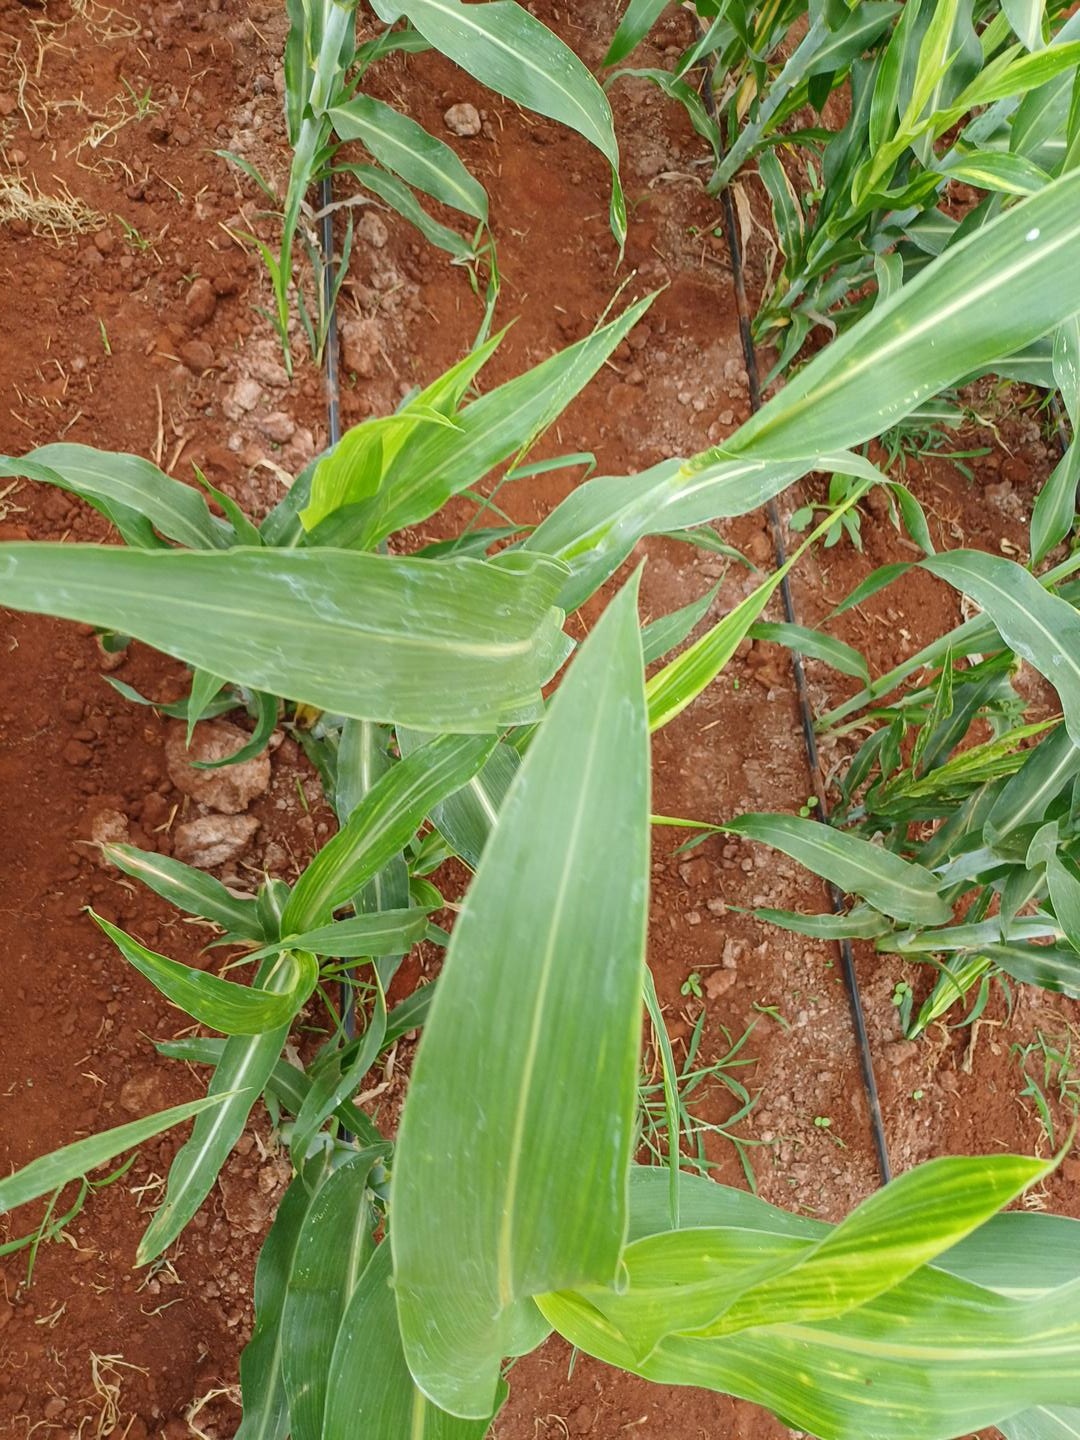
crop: sorghum
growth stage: heading tuber
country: Kenya
